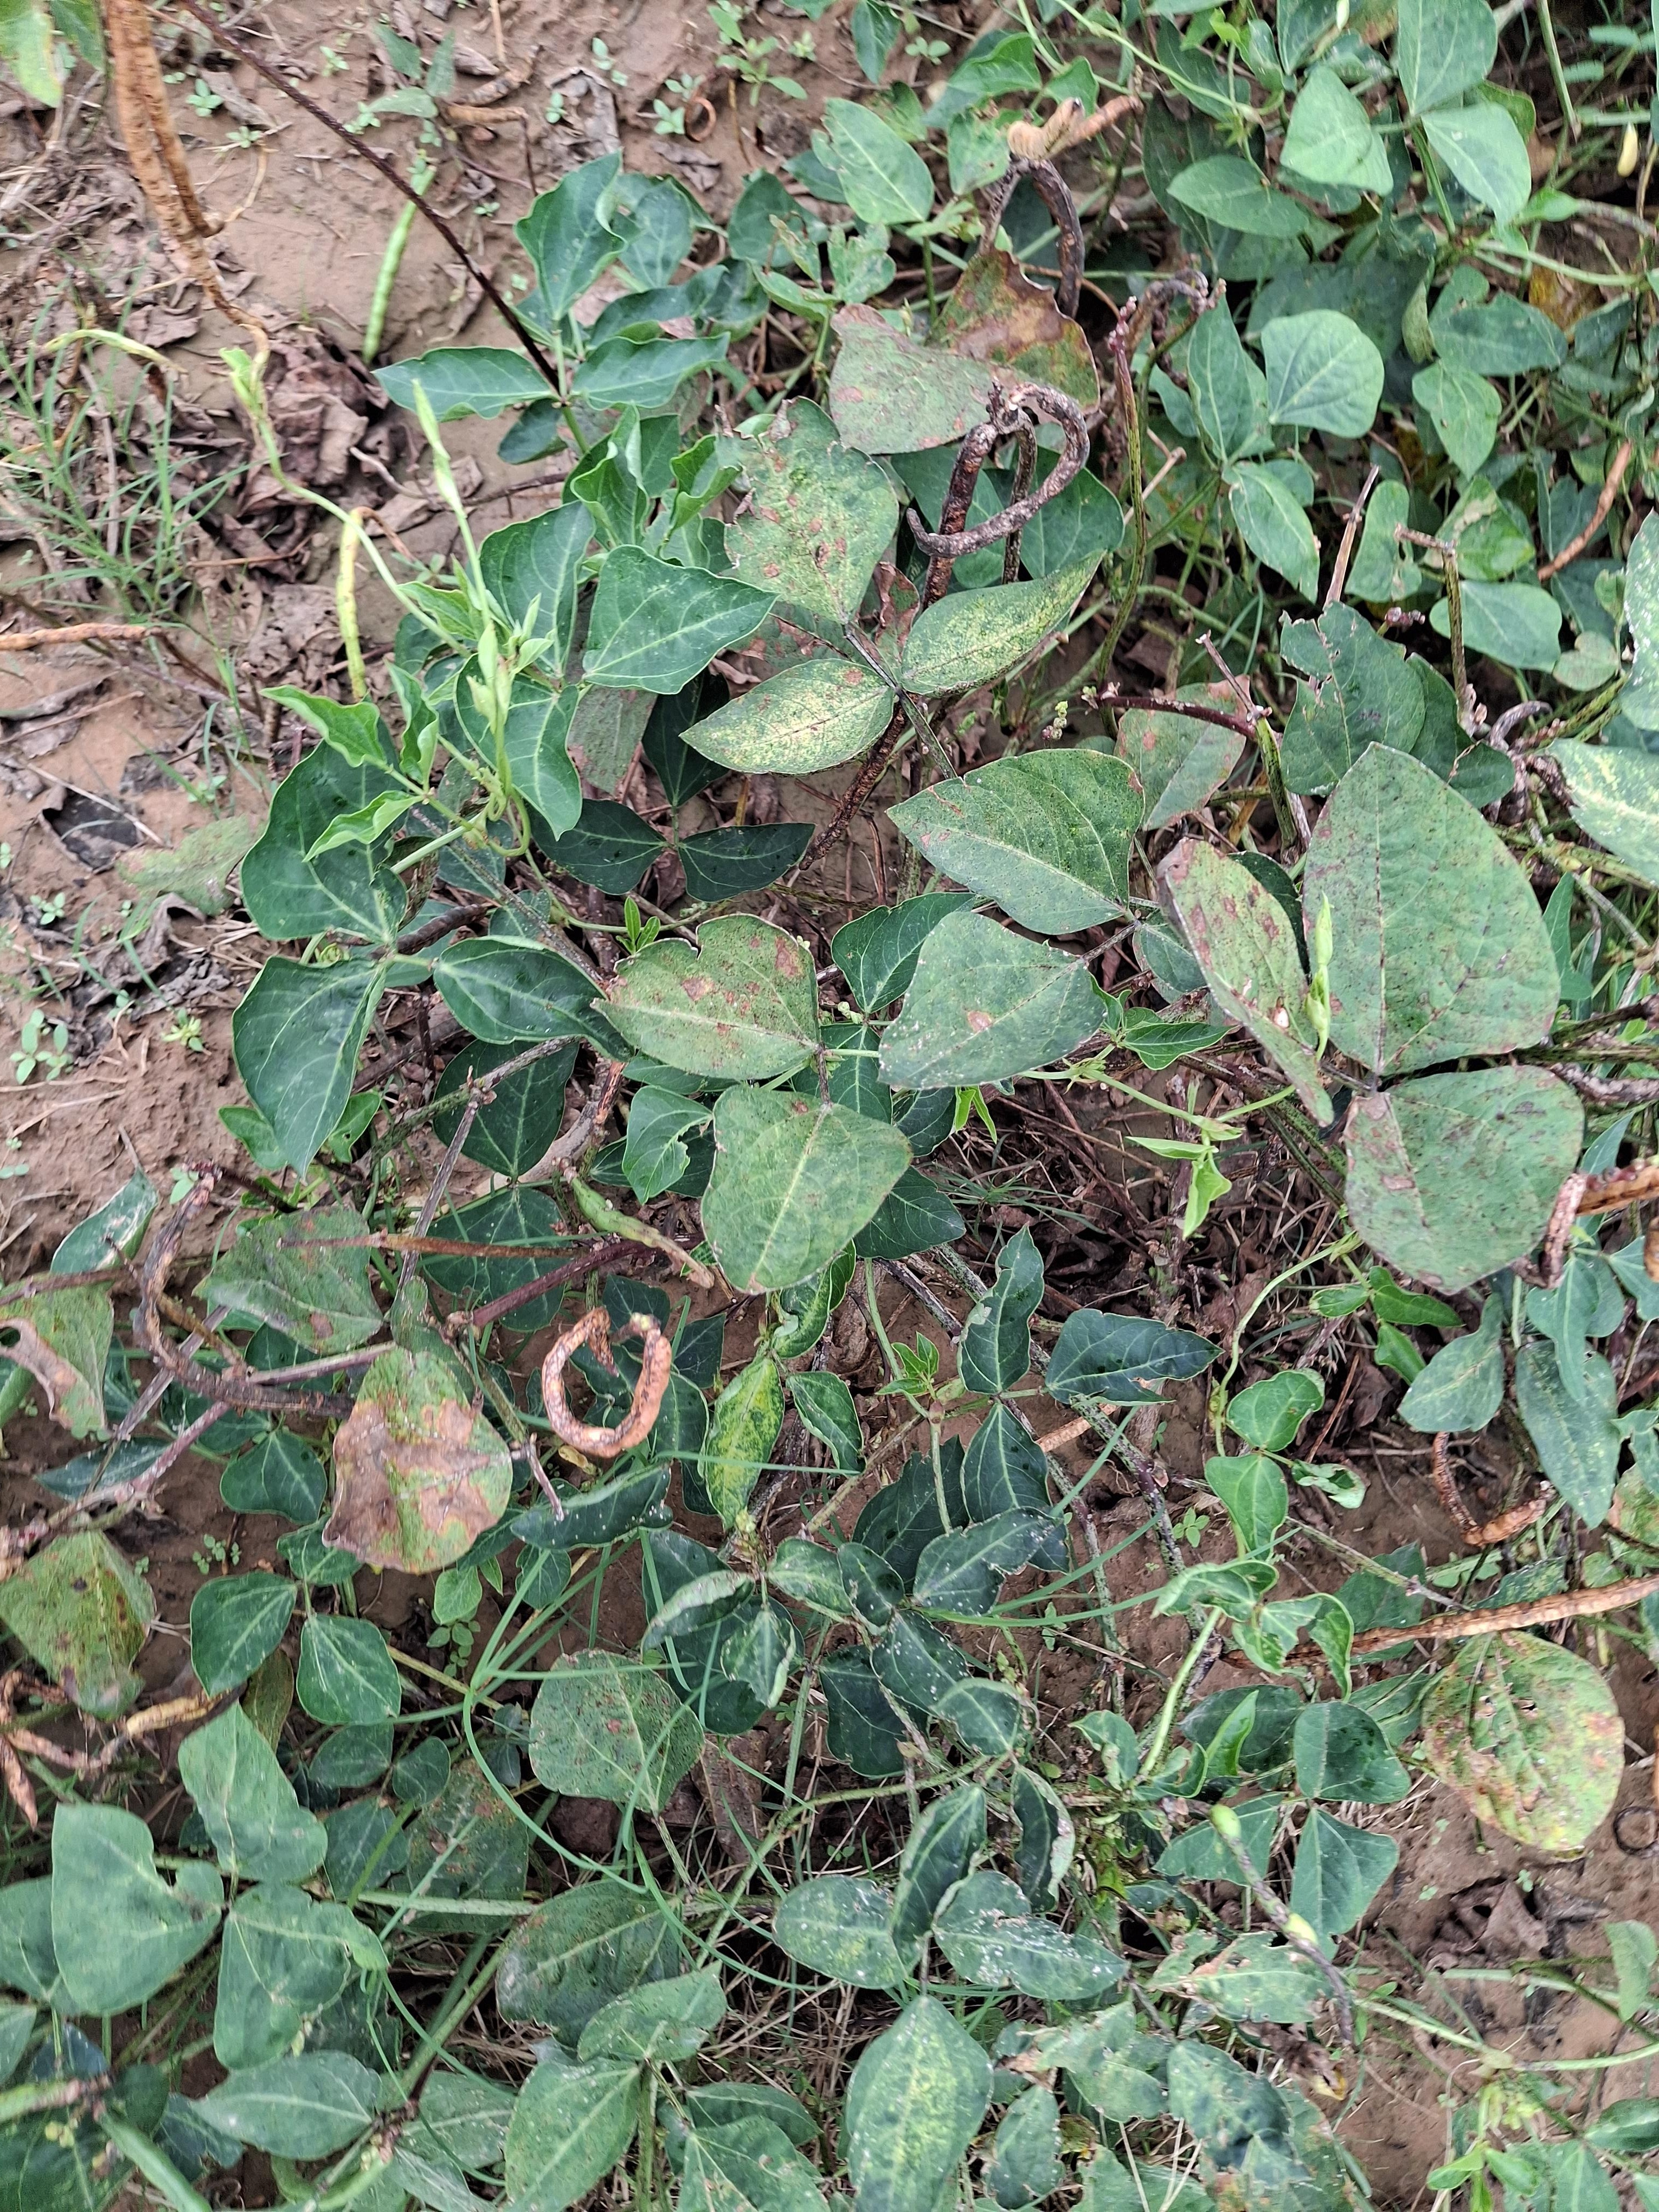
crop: cowpea
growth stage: development pod
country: Nigeria
